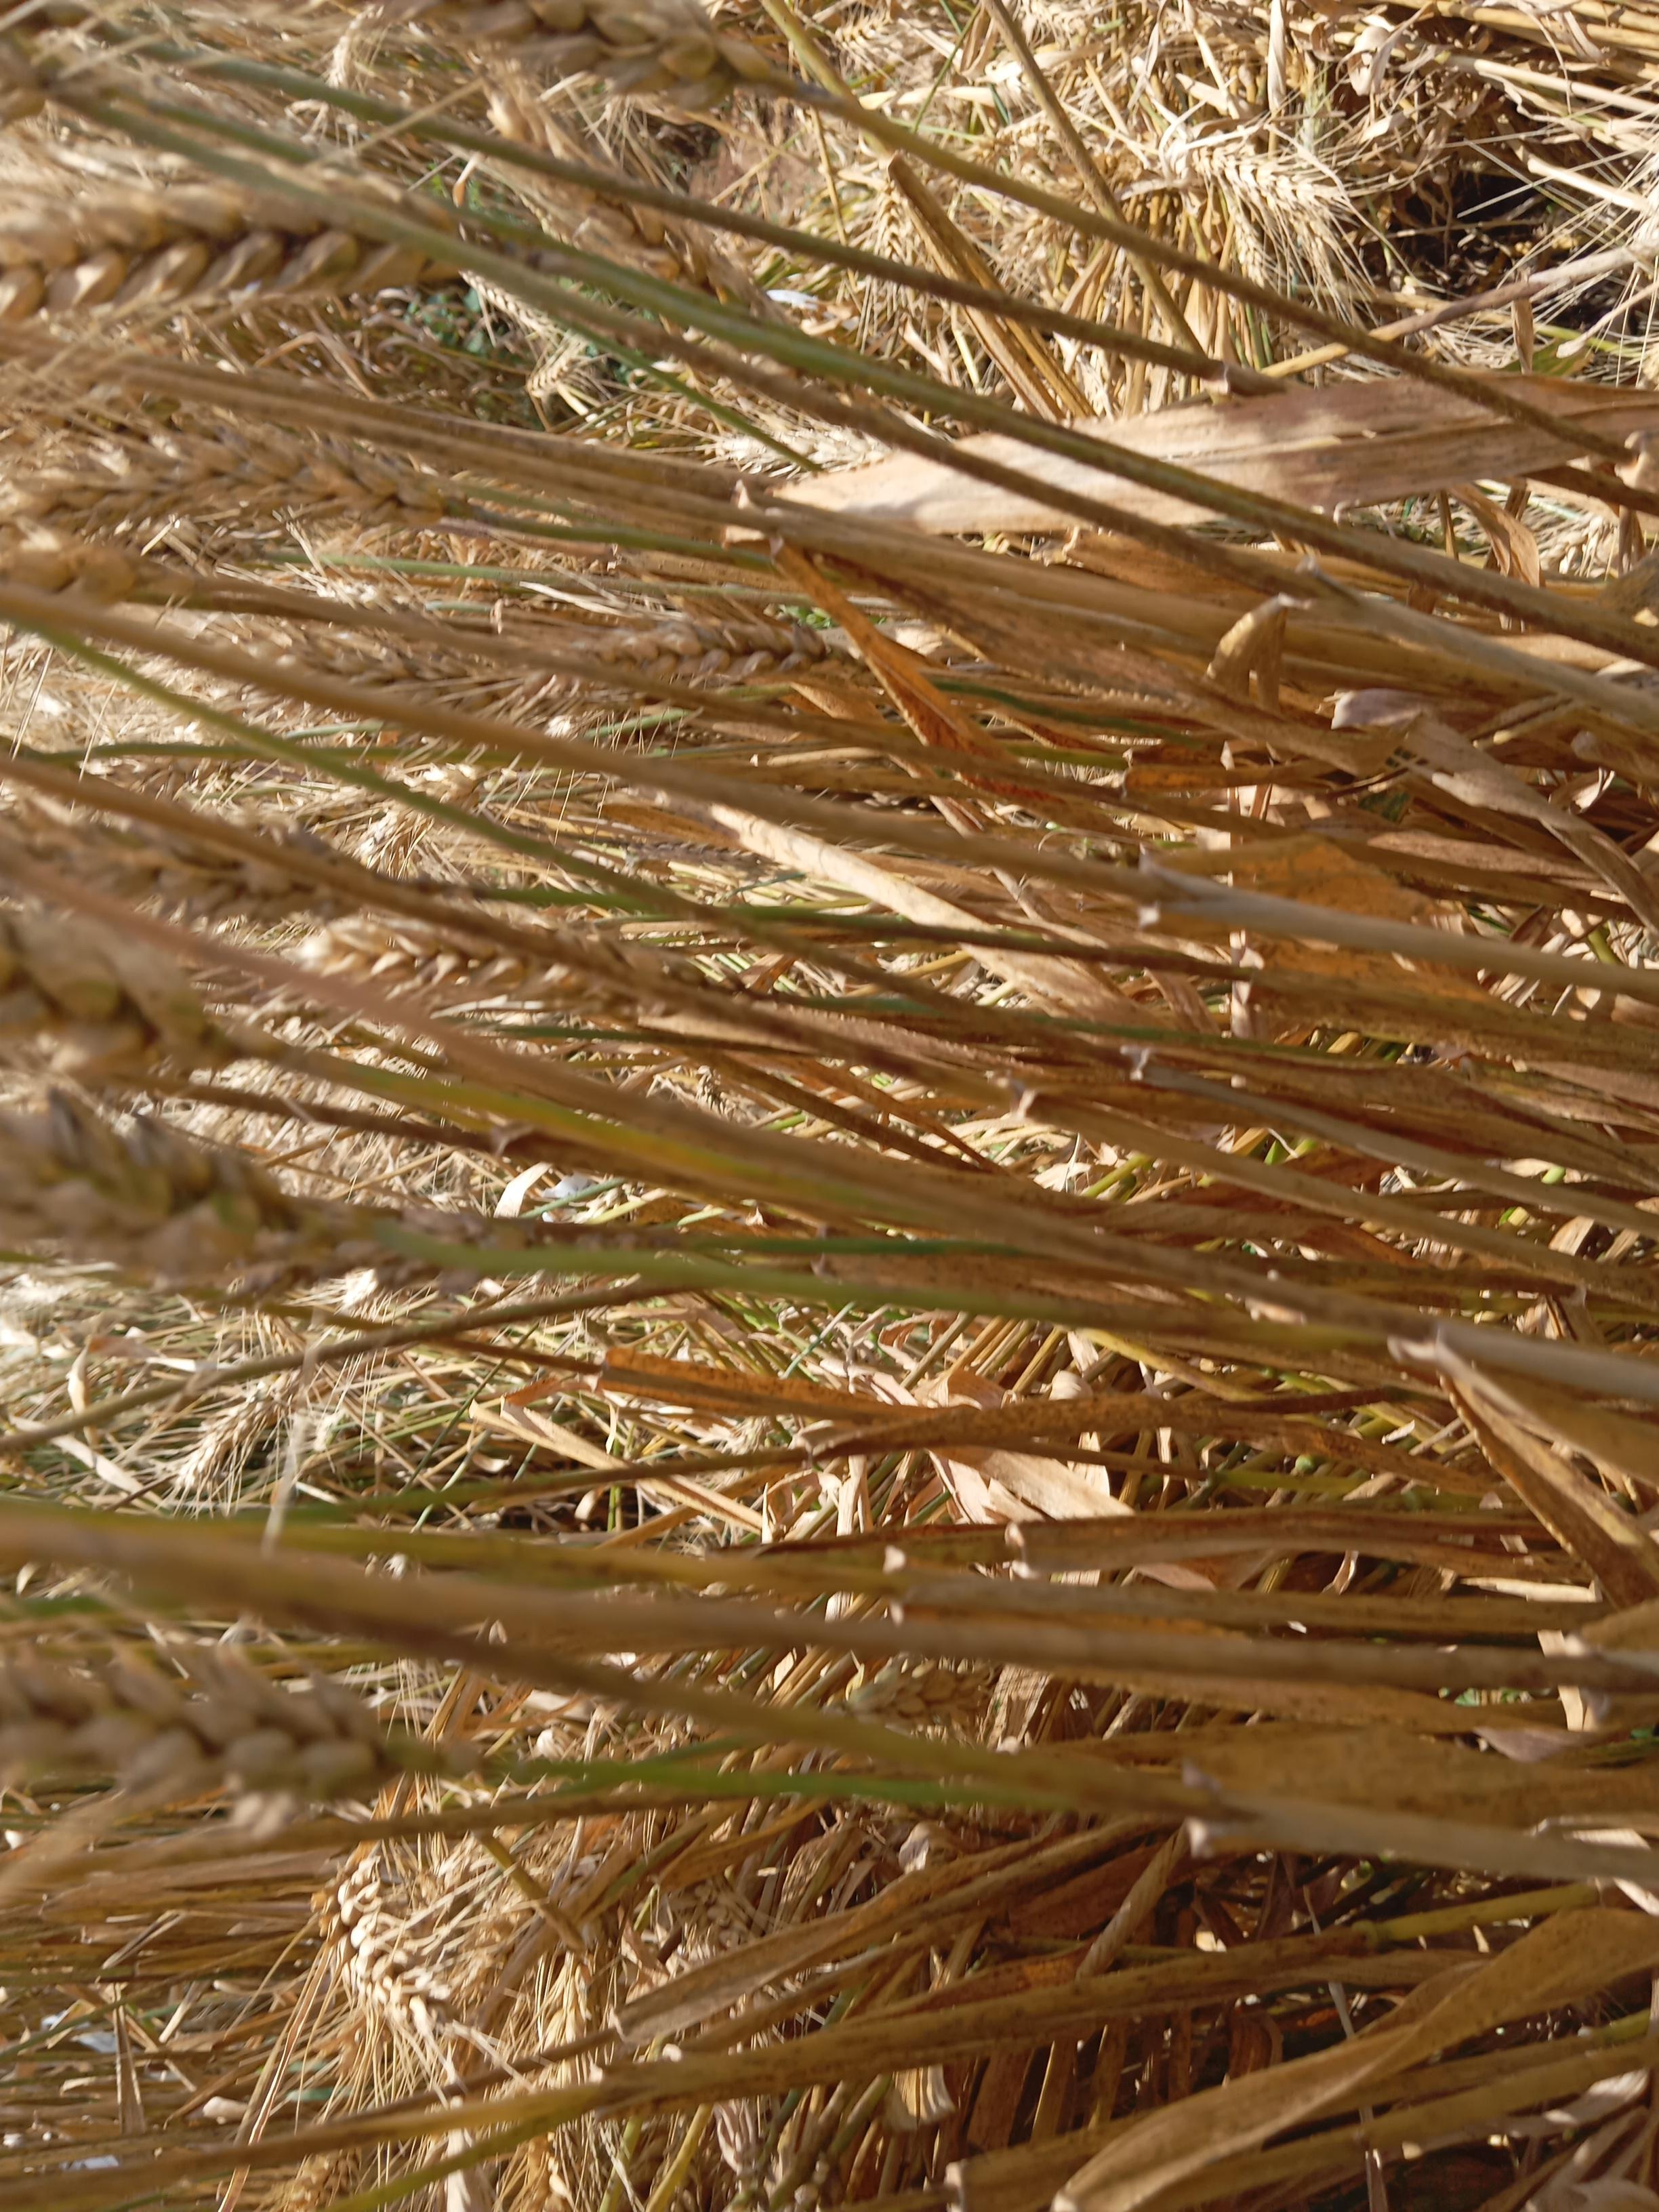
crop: wheat
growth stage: maturity
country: Kenya
